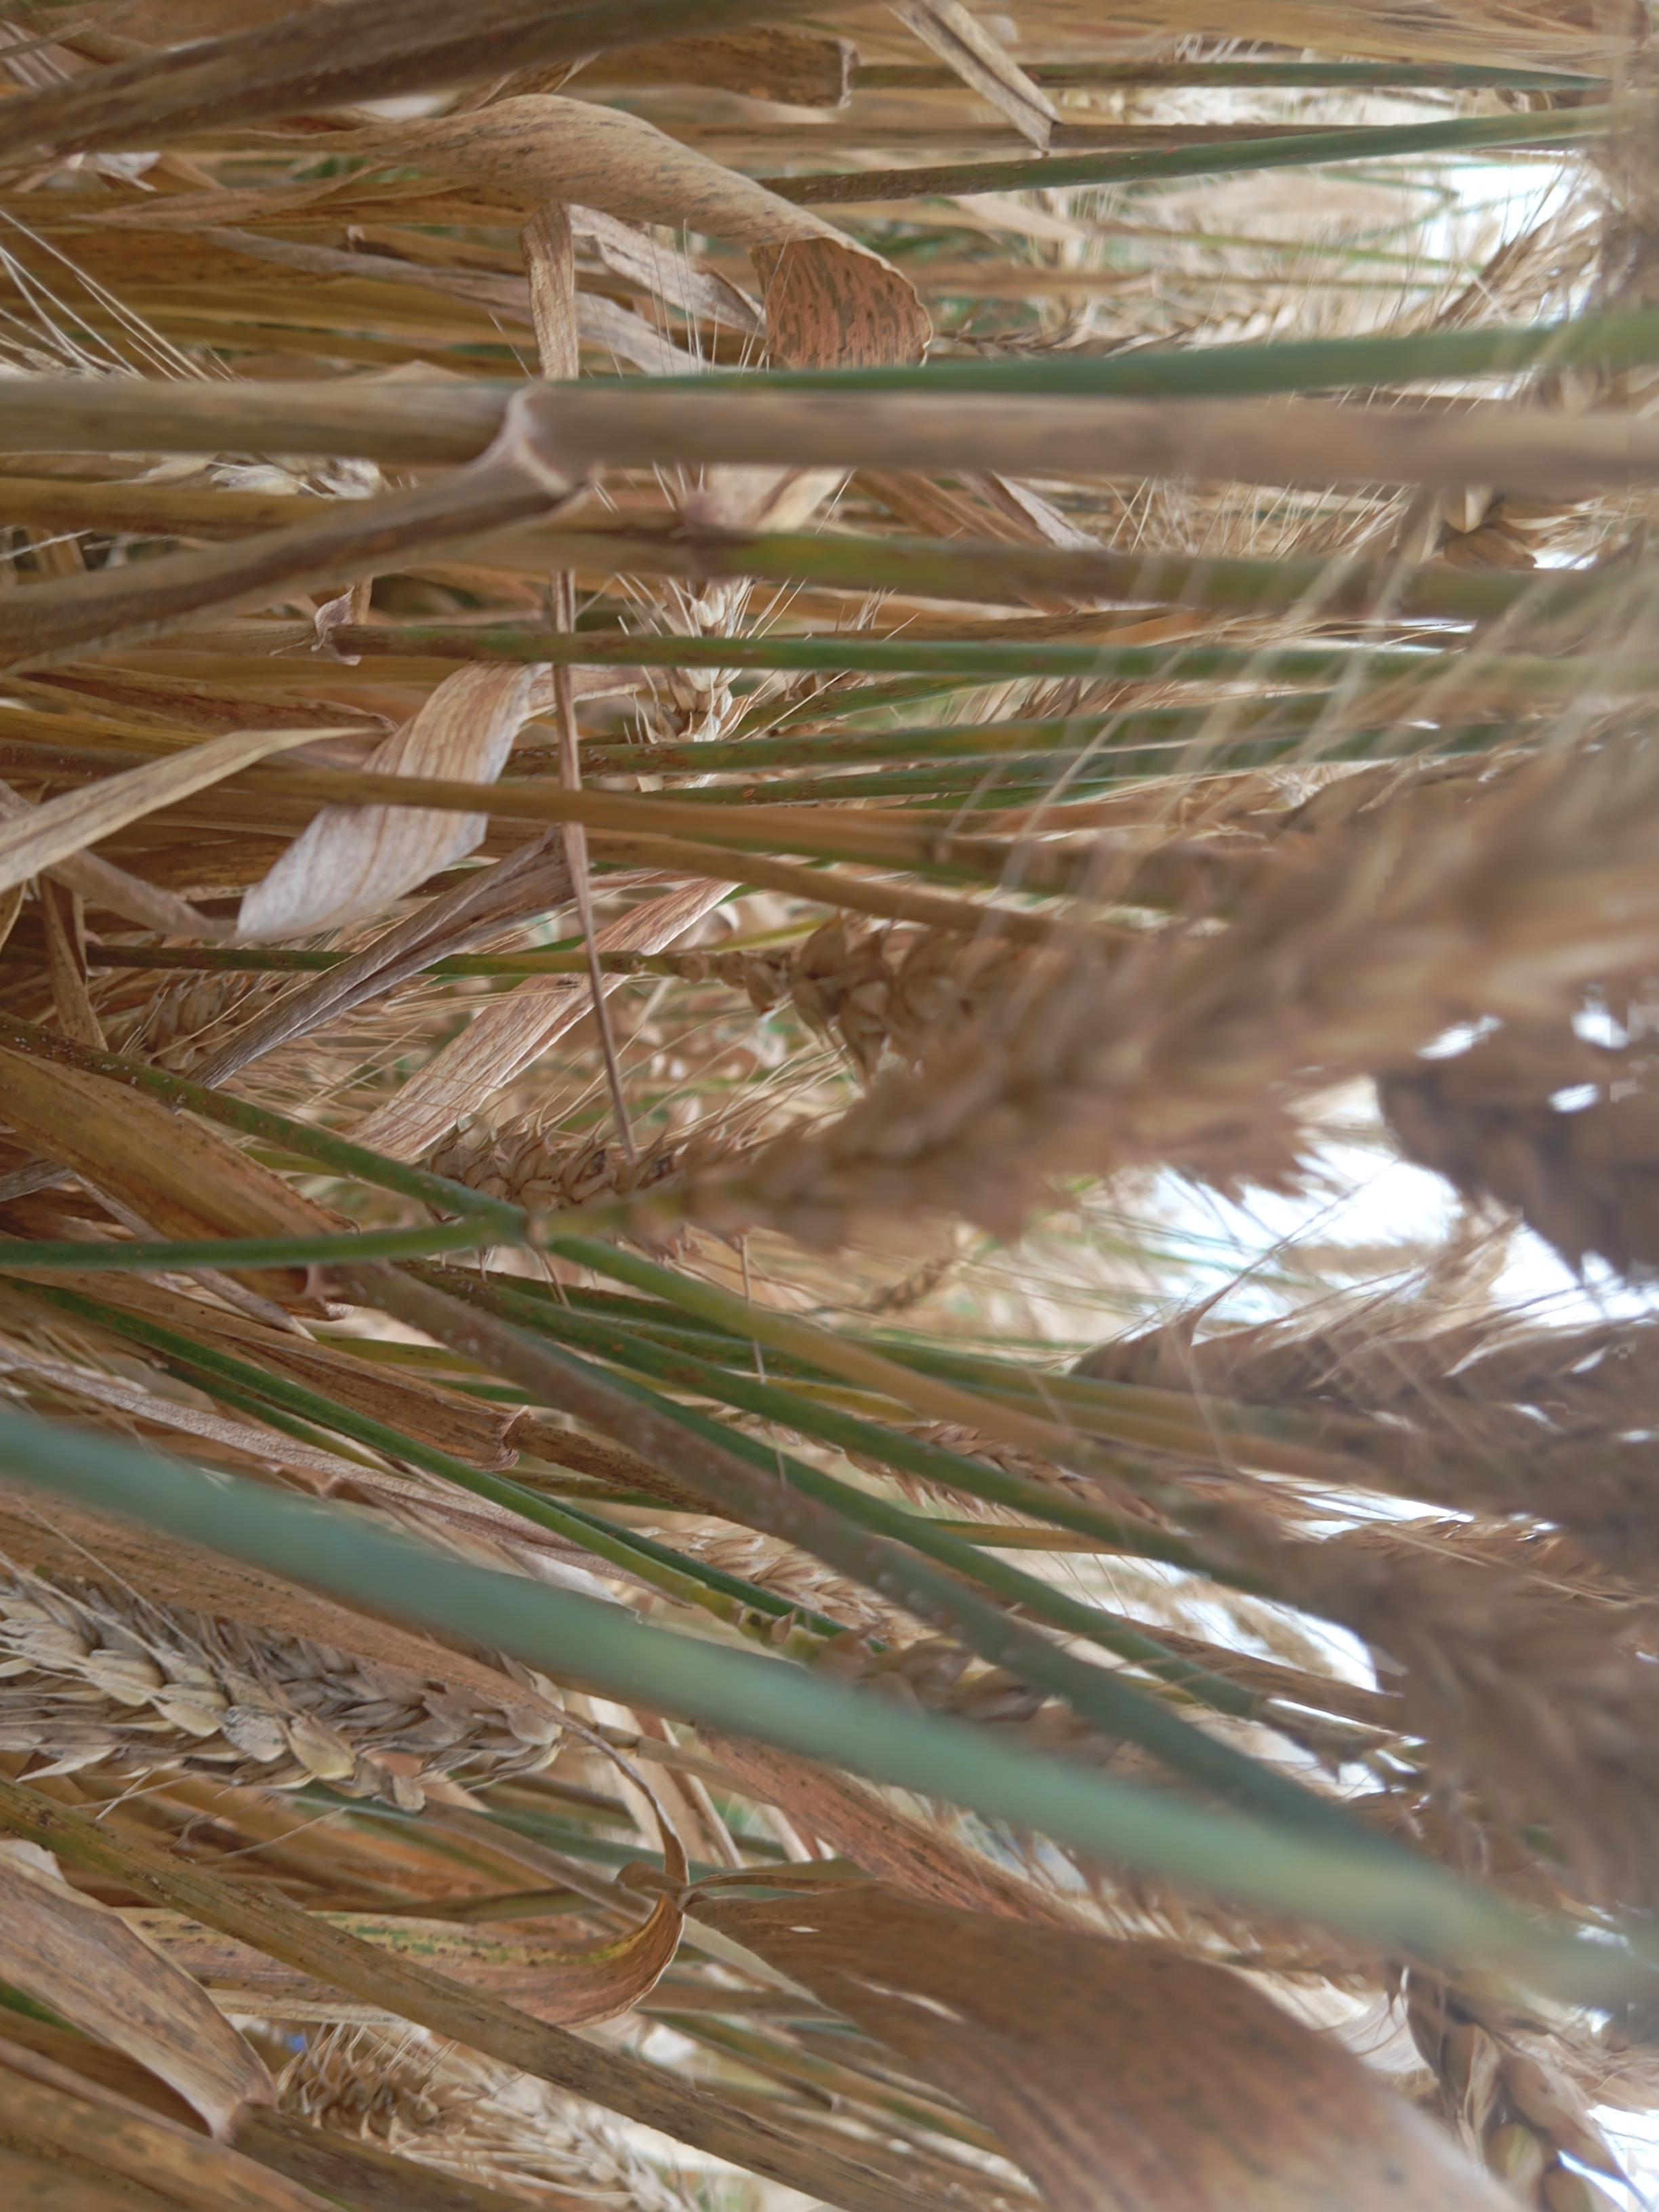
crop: wheat
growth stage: maturity
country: Kenya
